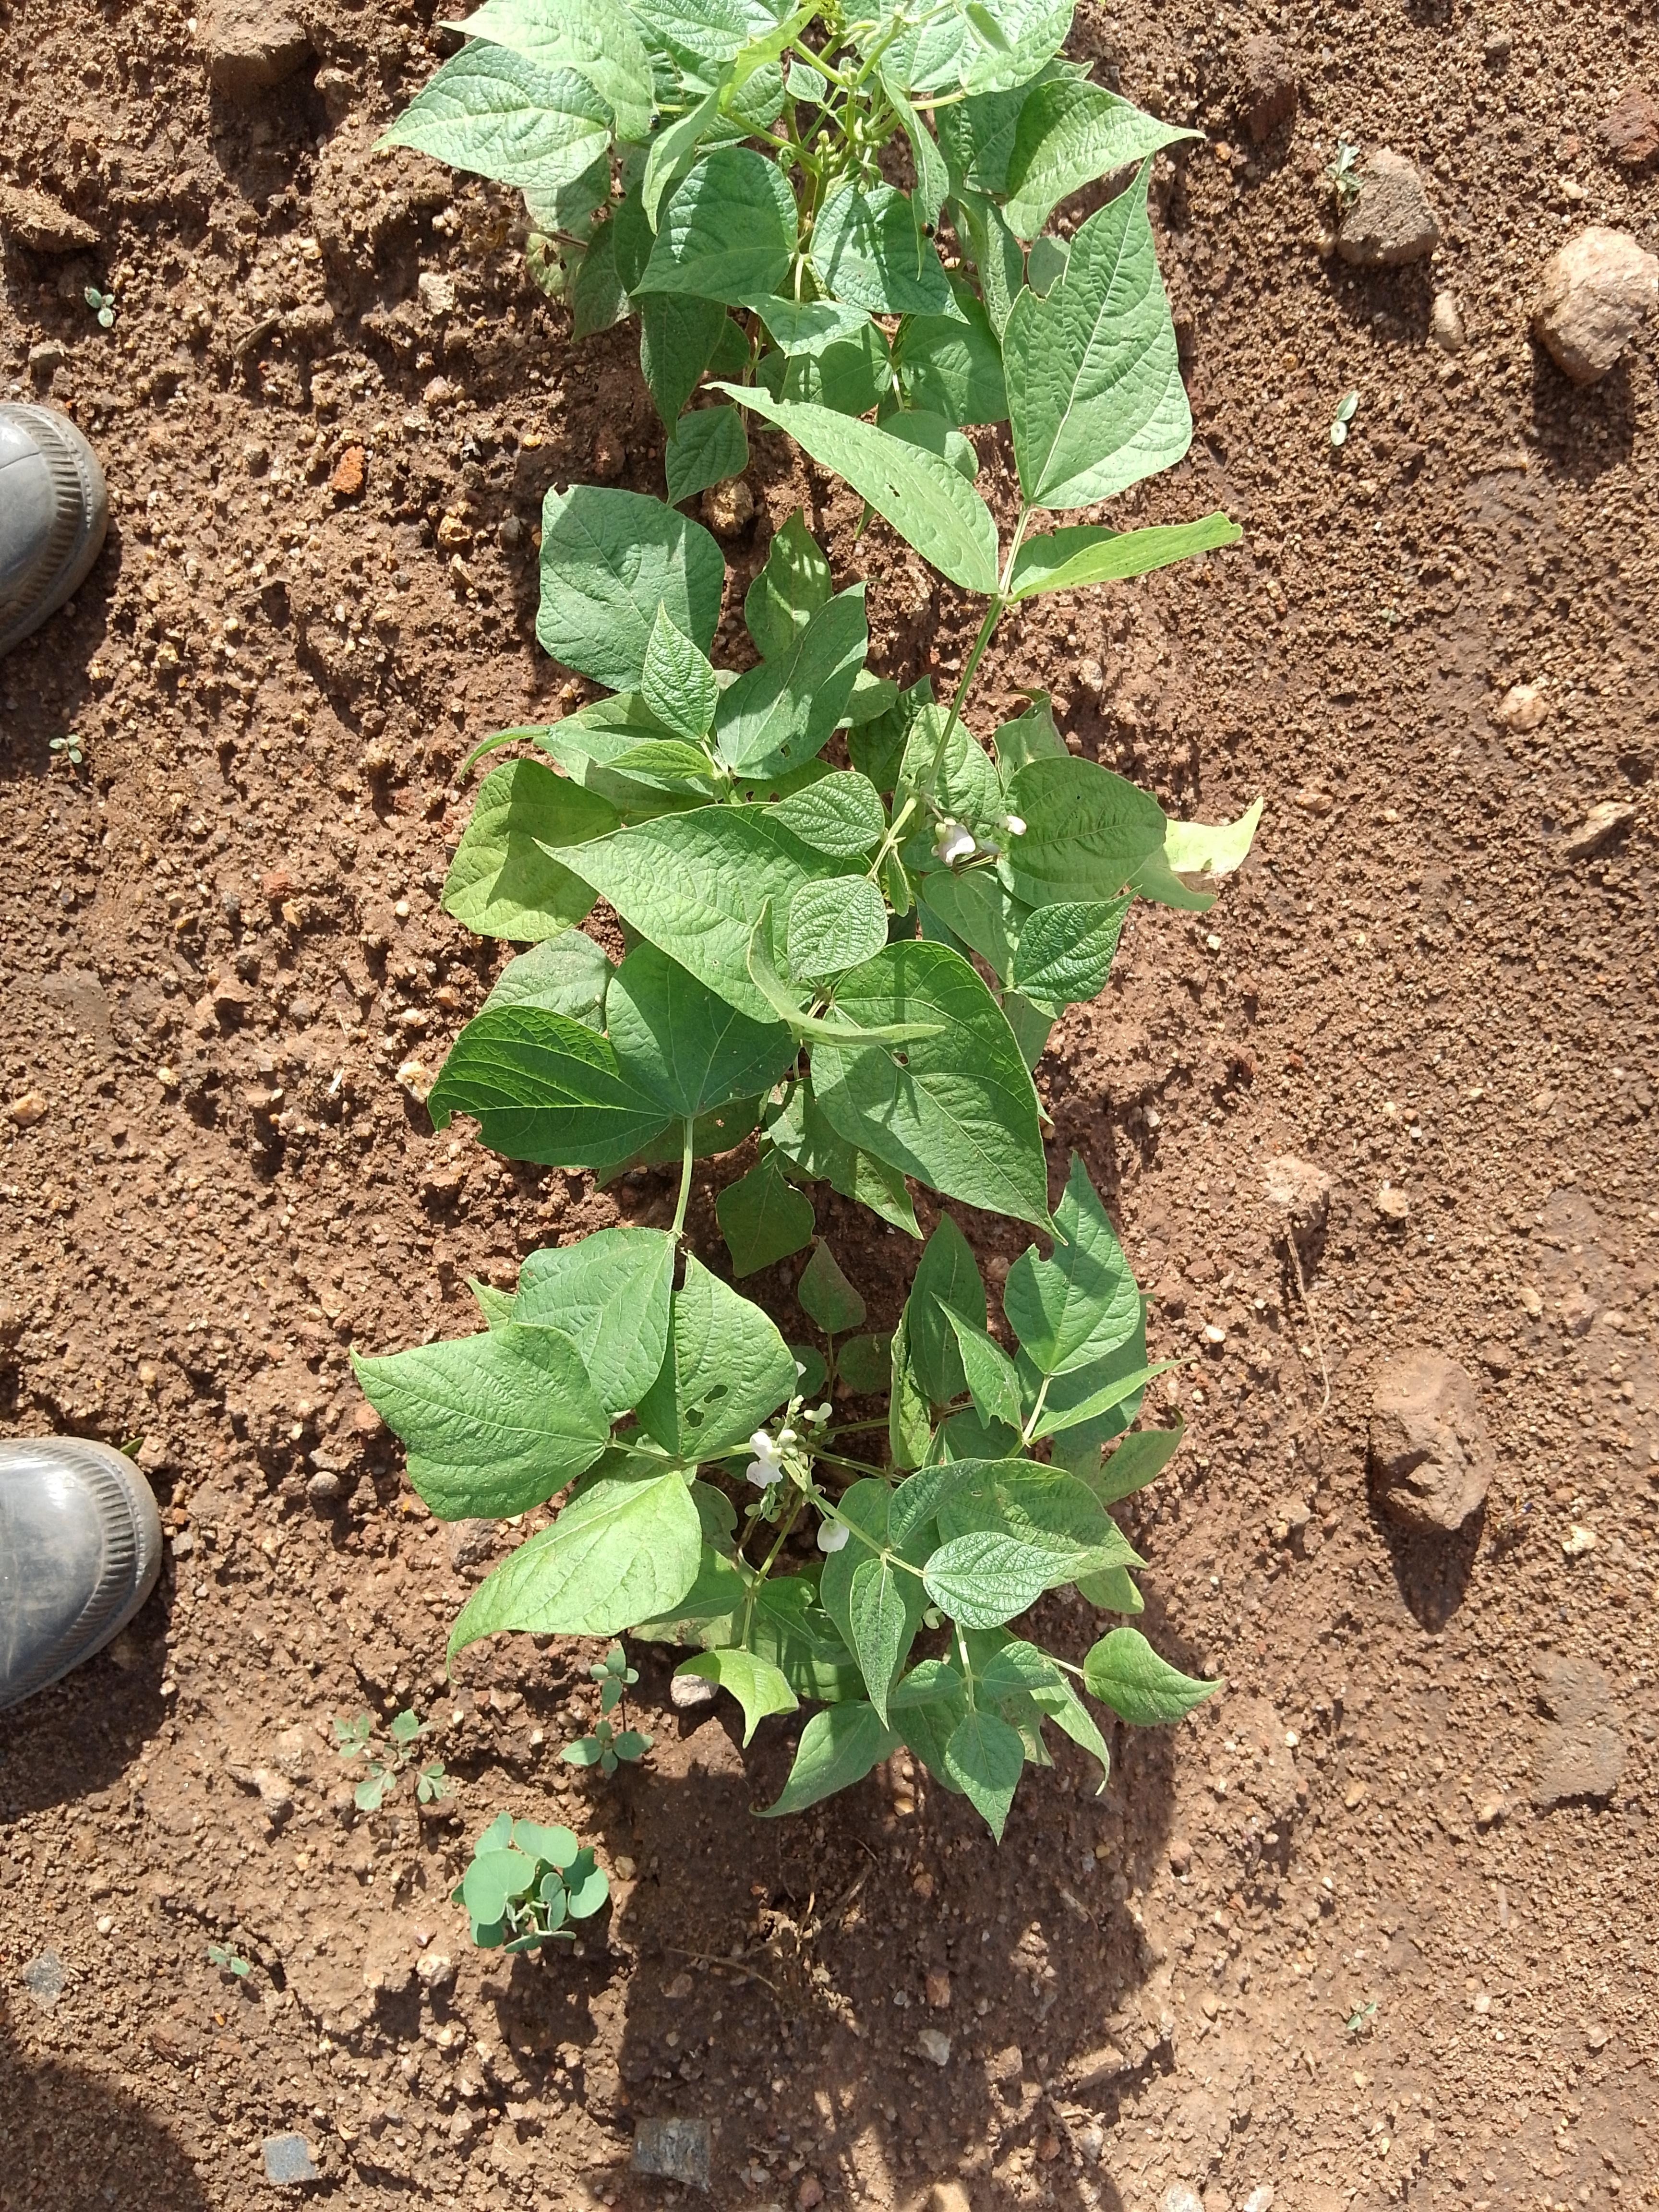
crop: common bean
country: Malawi
